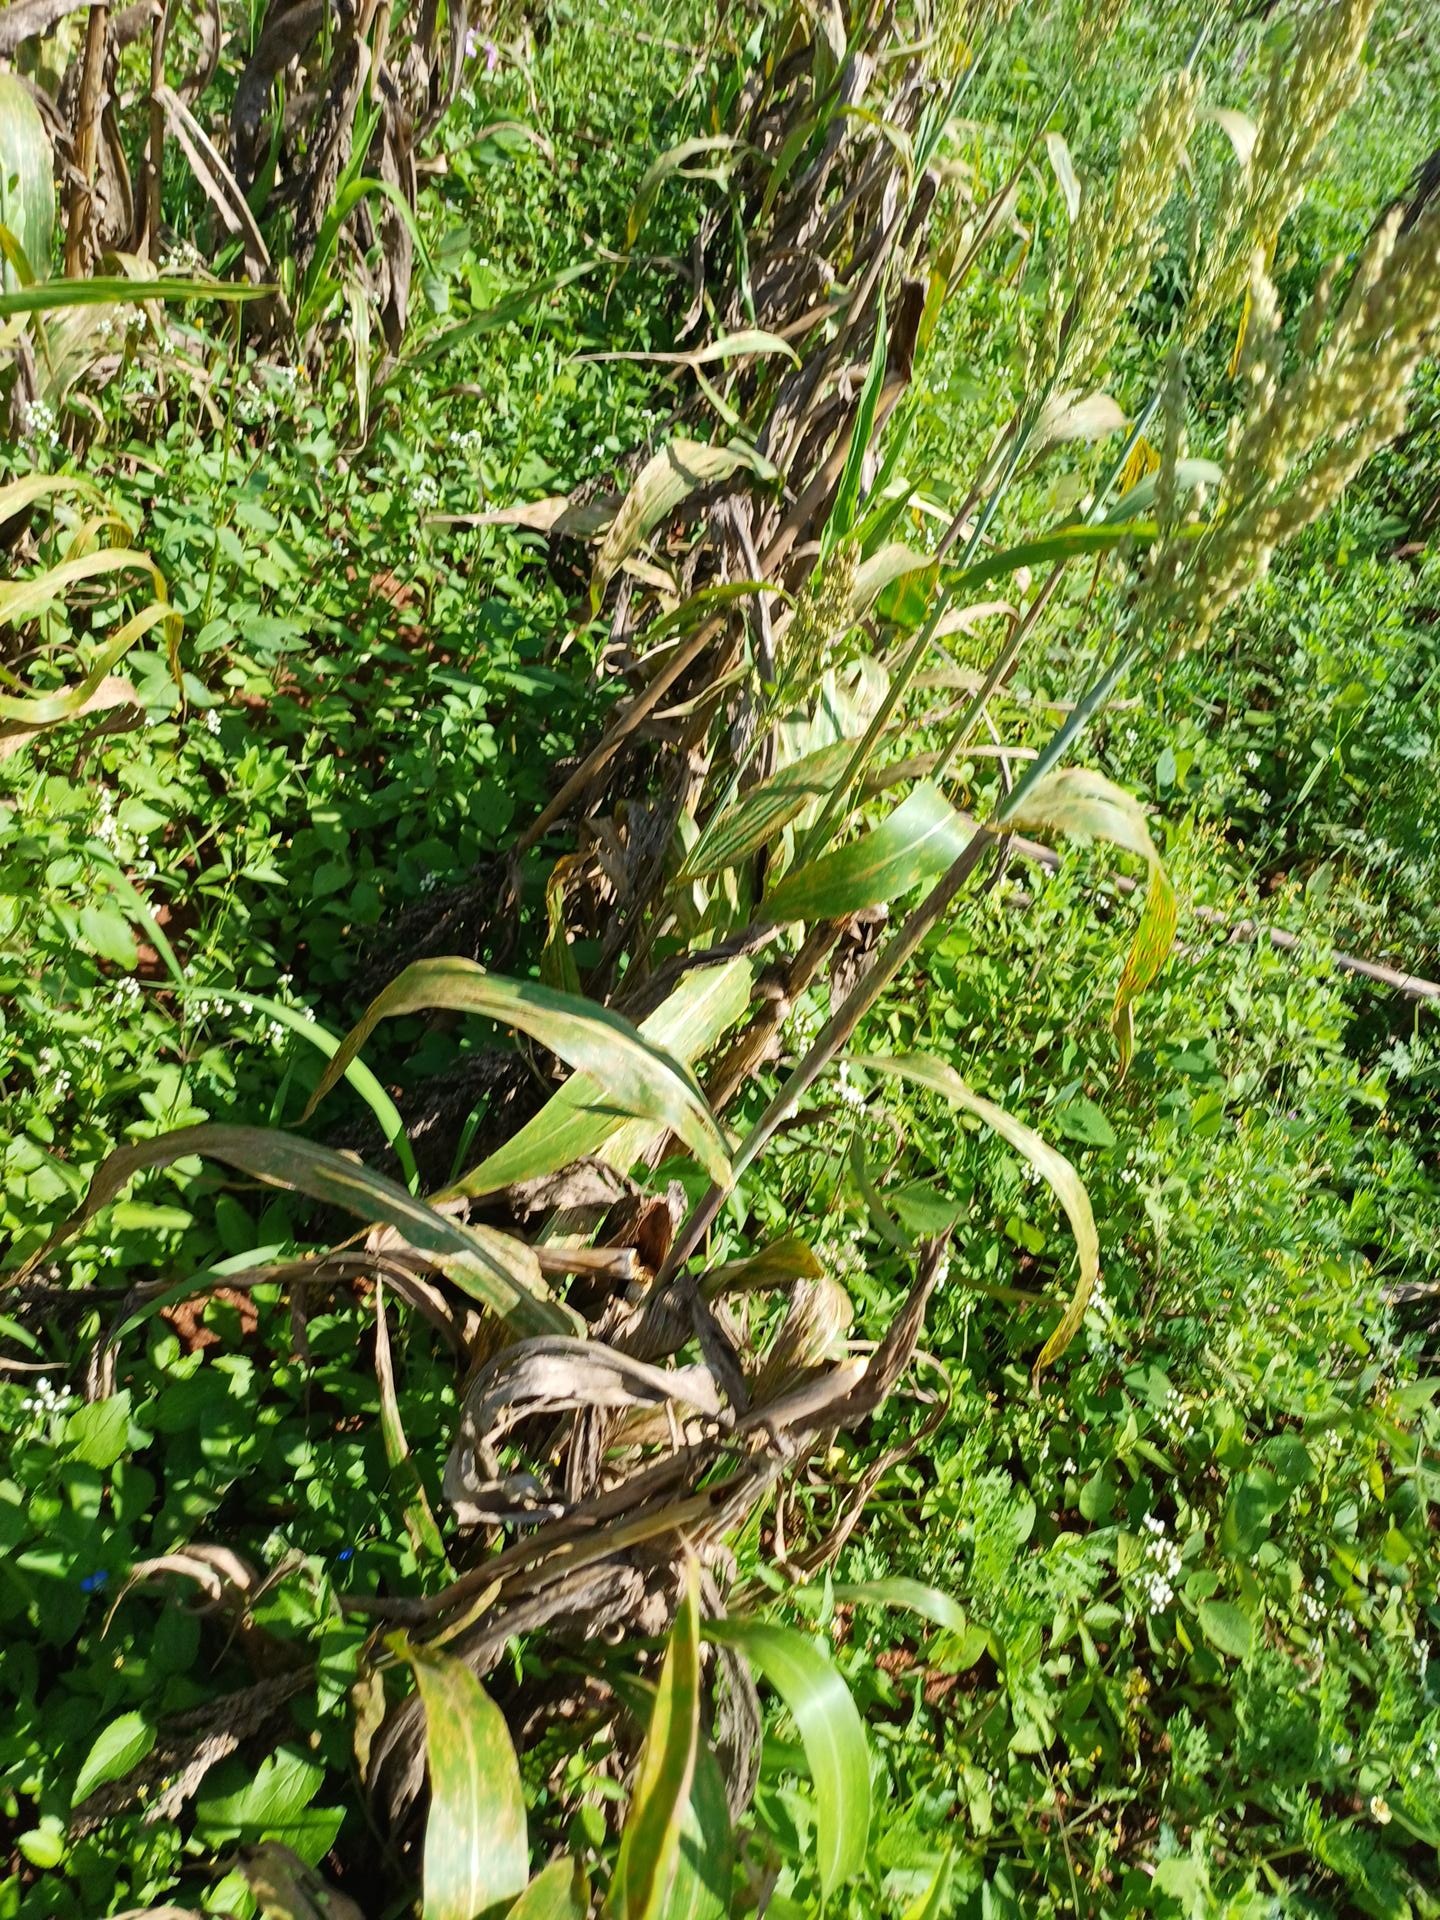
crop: sorghum
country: Kenya
